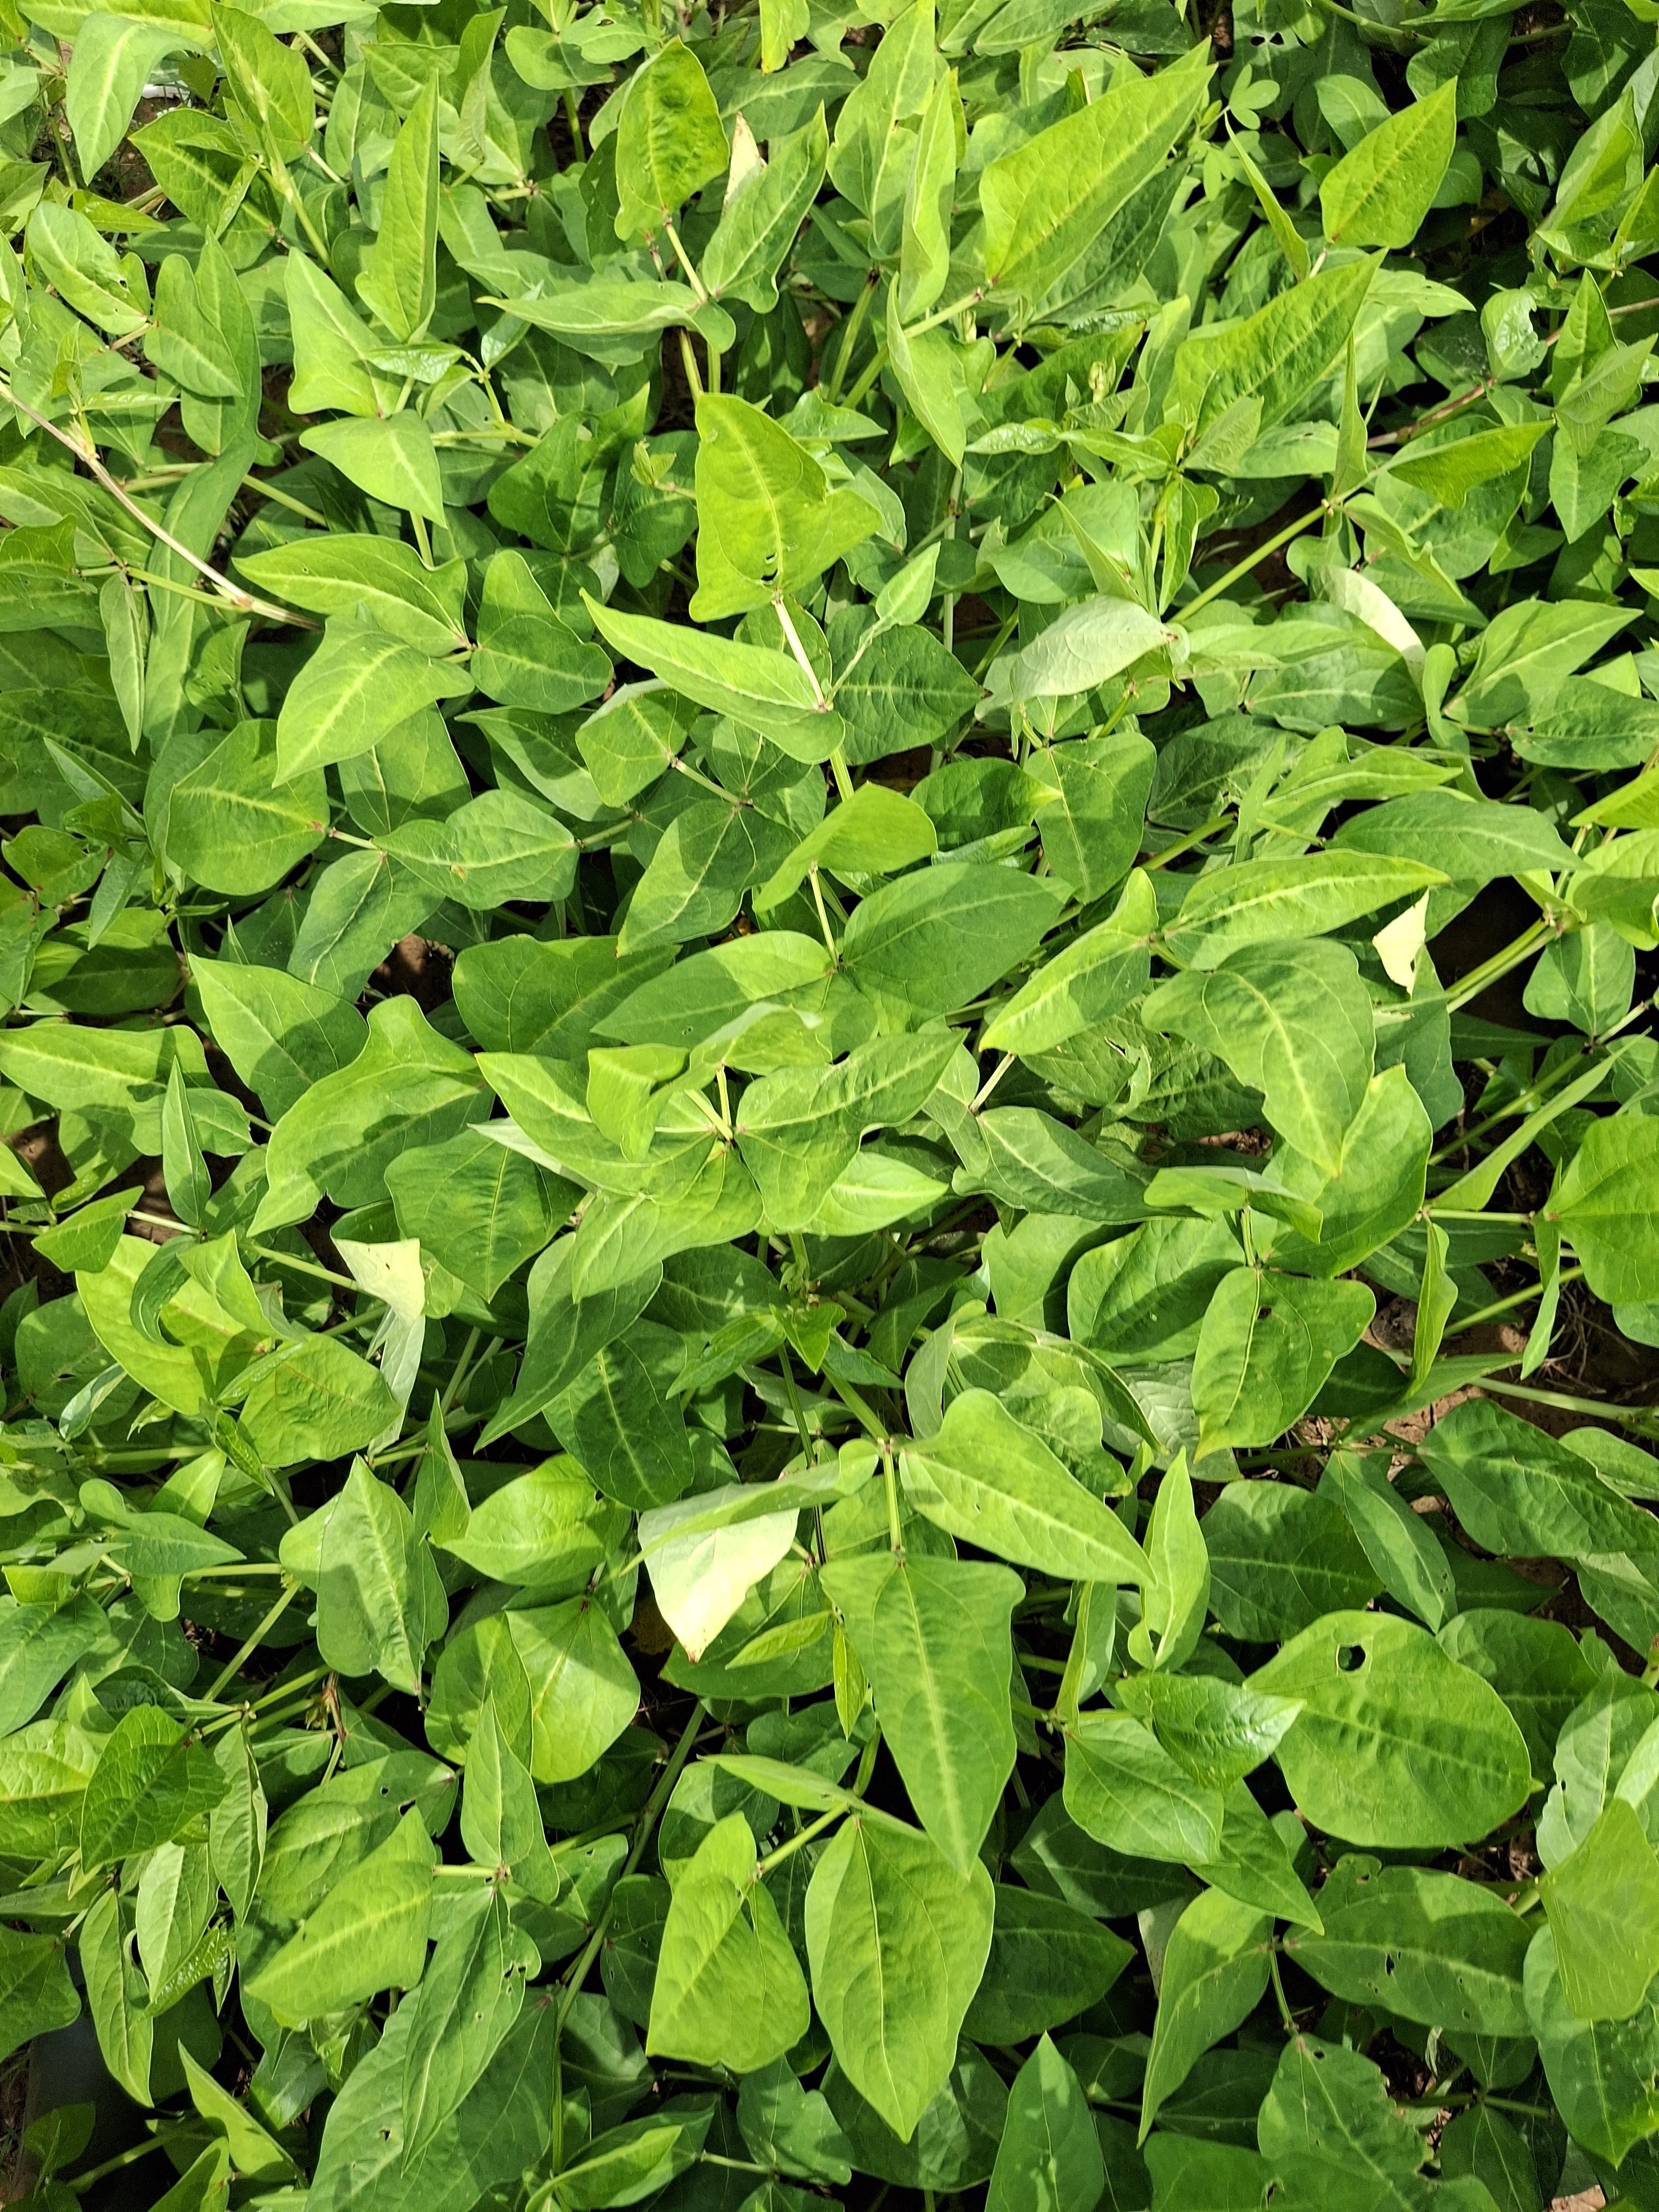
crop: cowpea
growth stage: flowering
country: Nigeria
